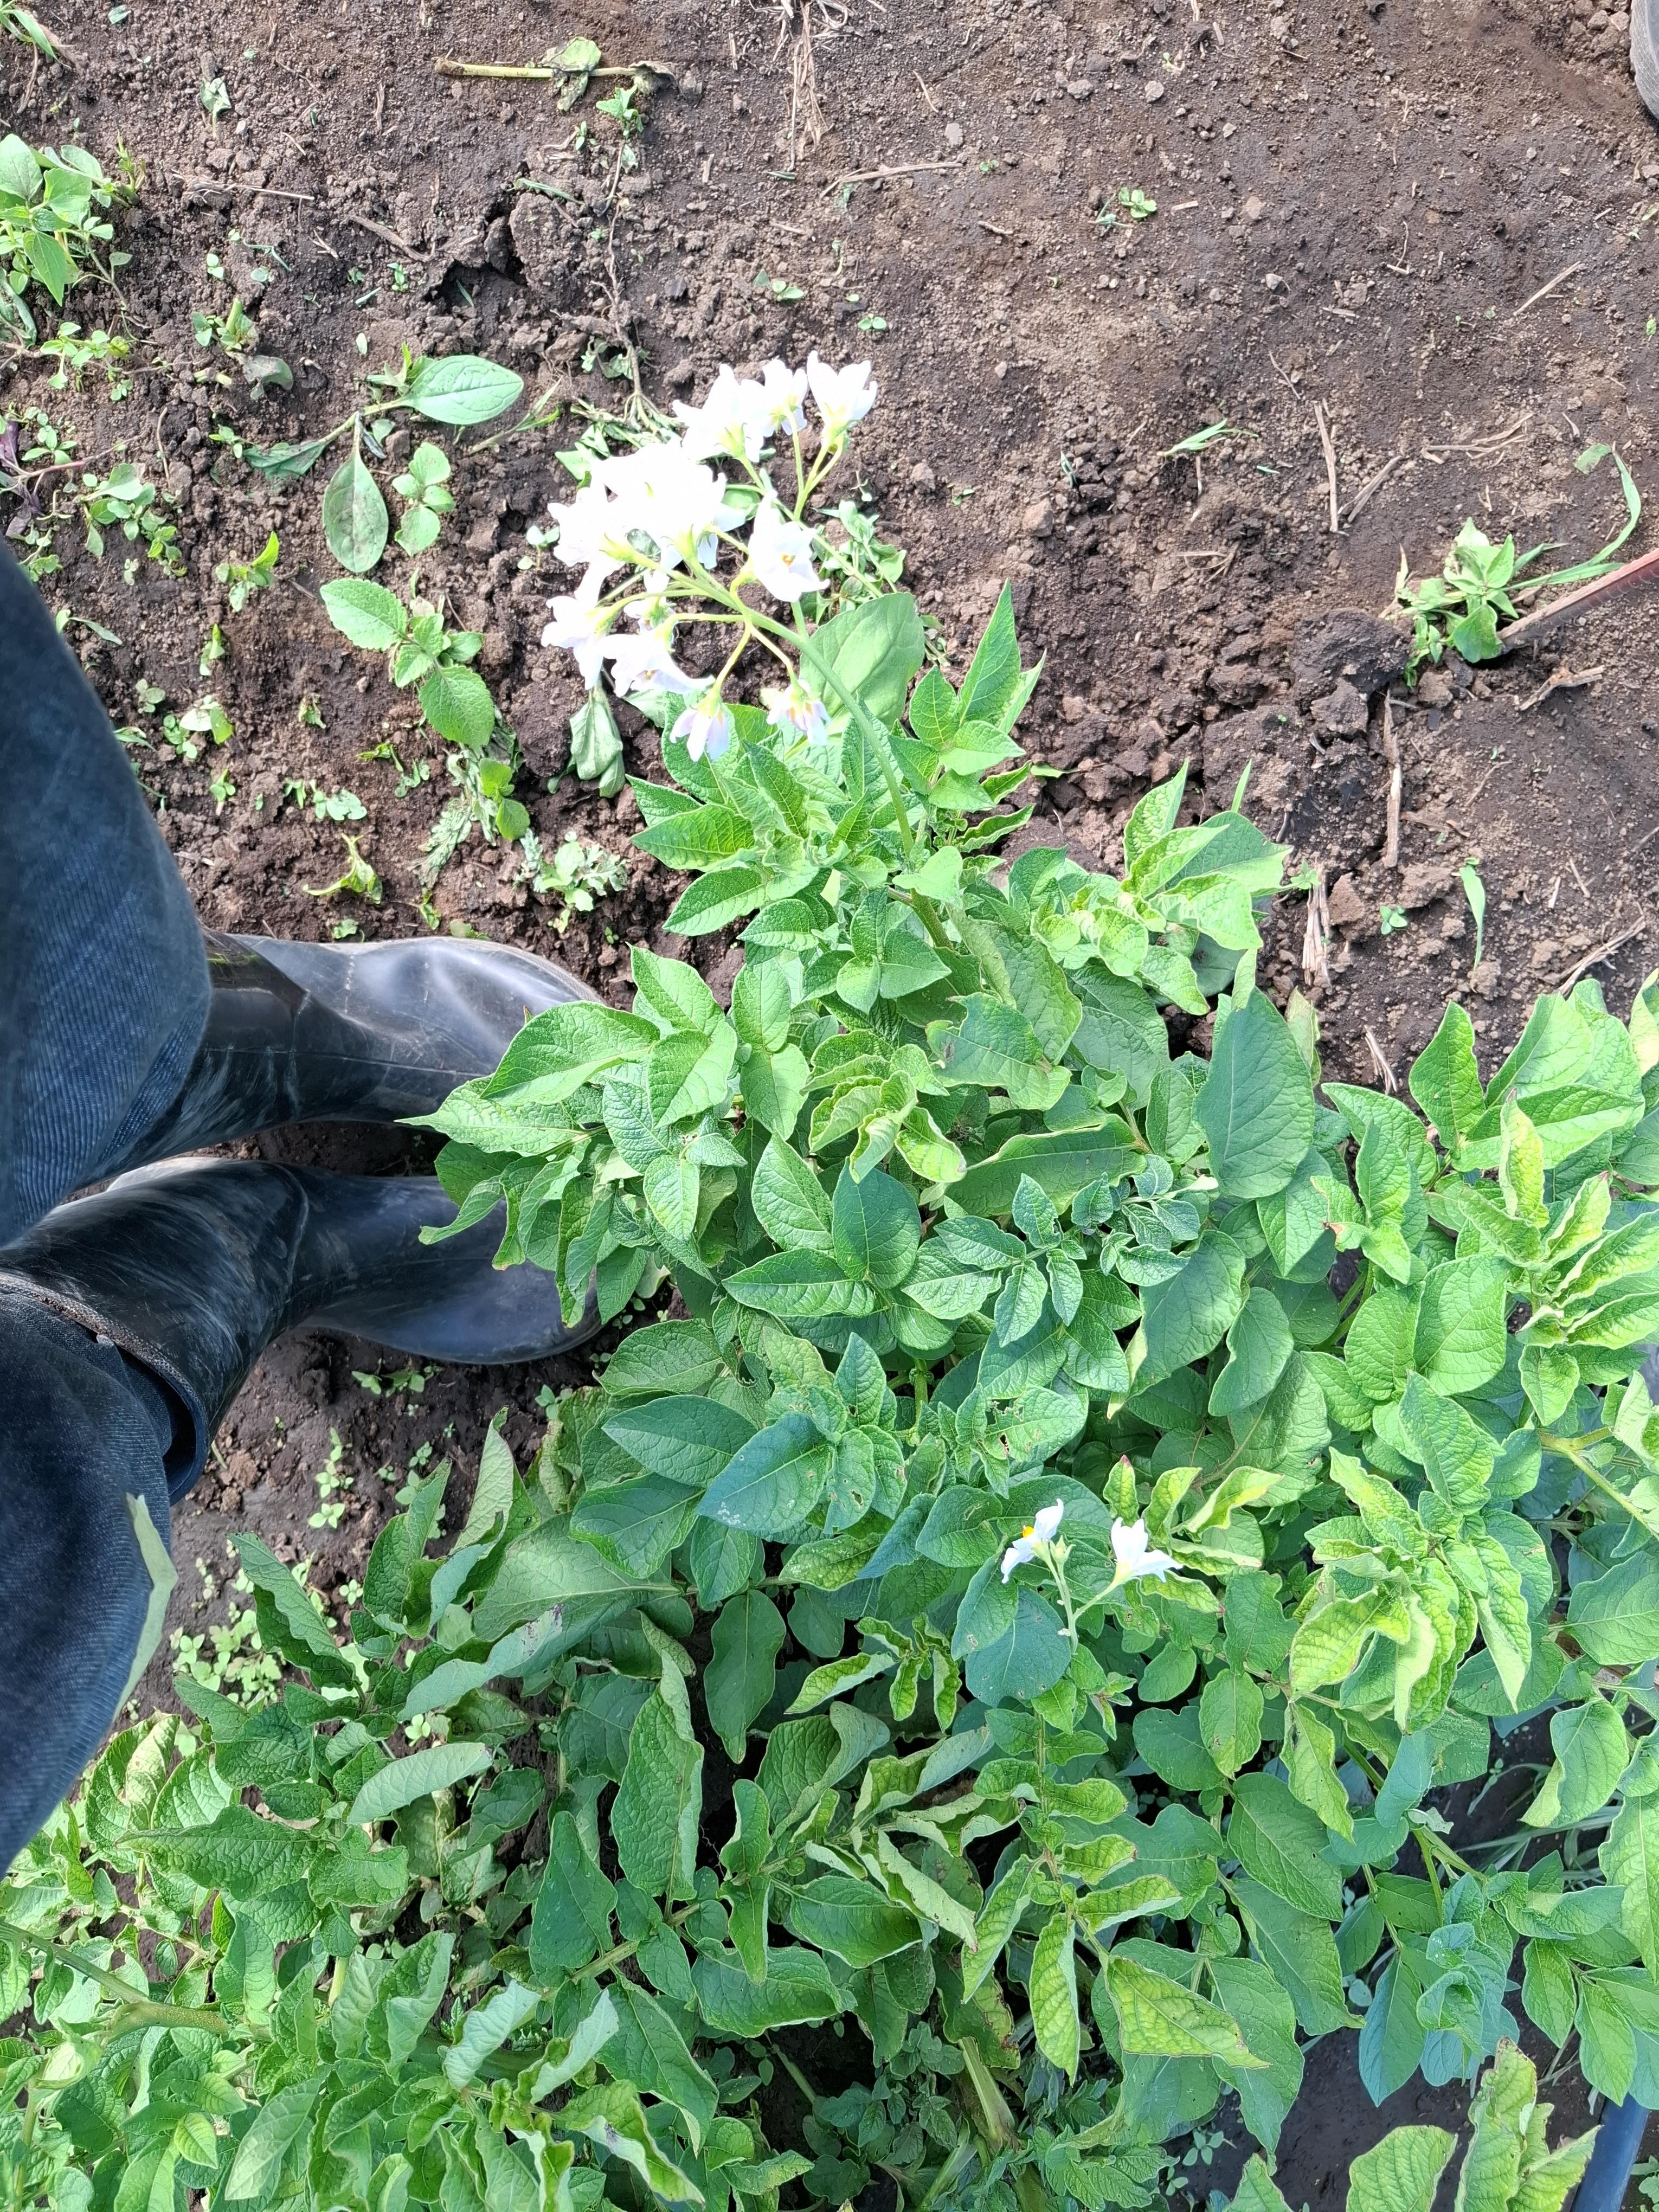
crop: potato
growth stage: flowering
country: Tanzania
